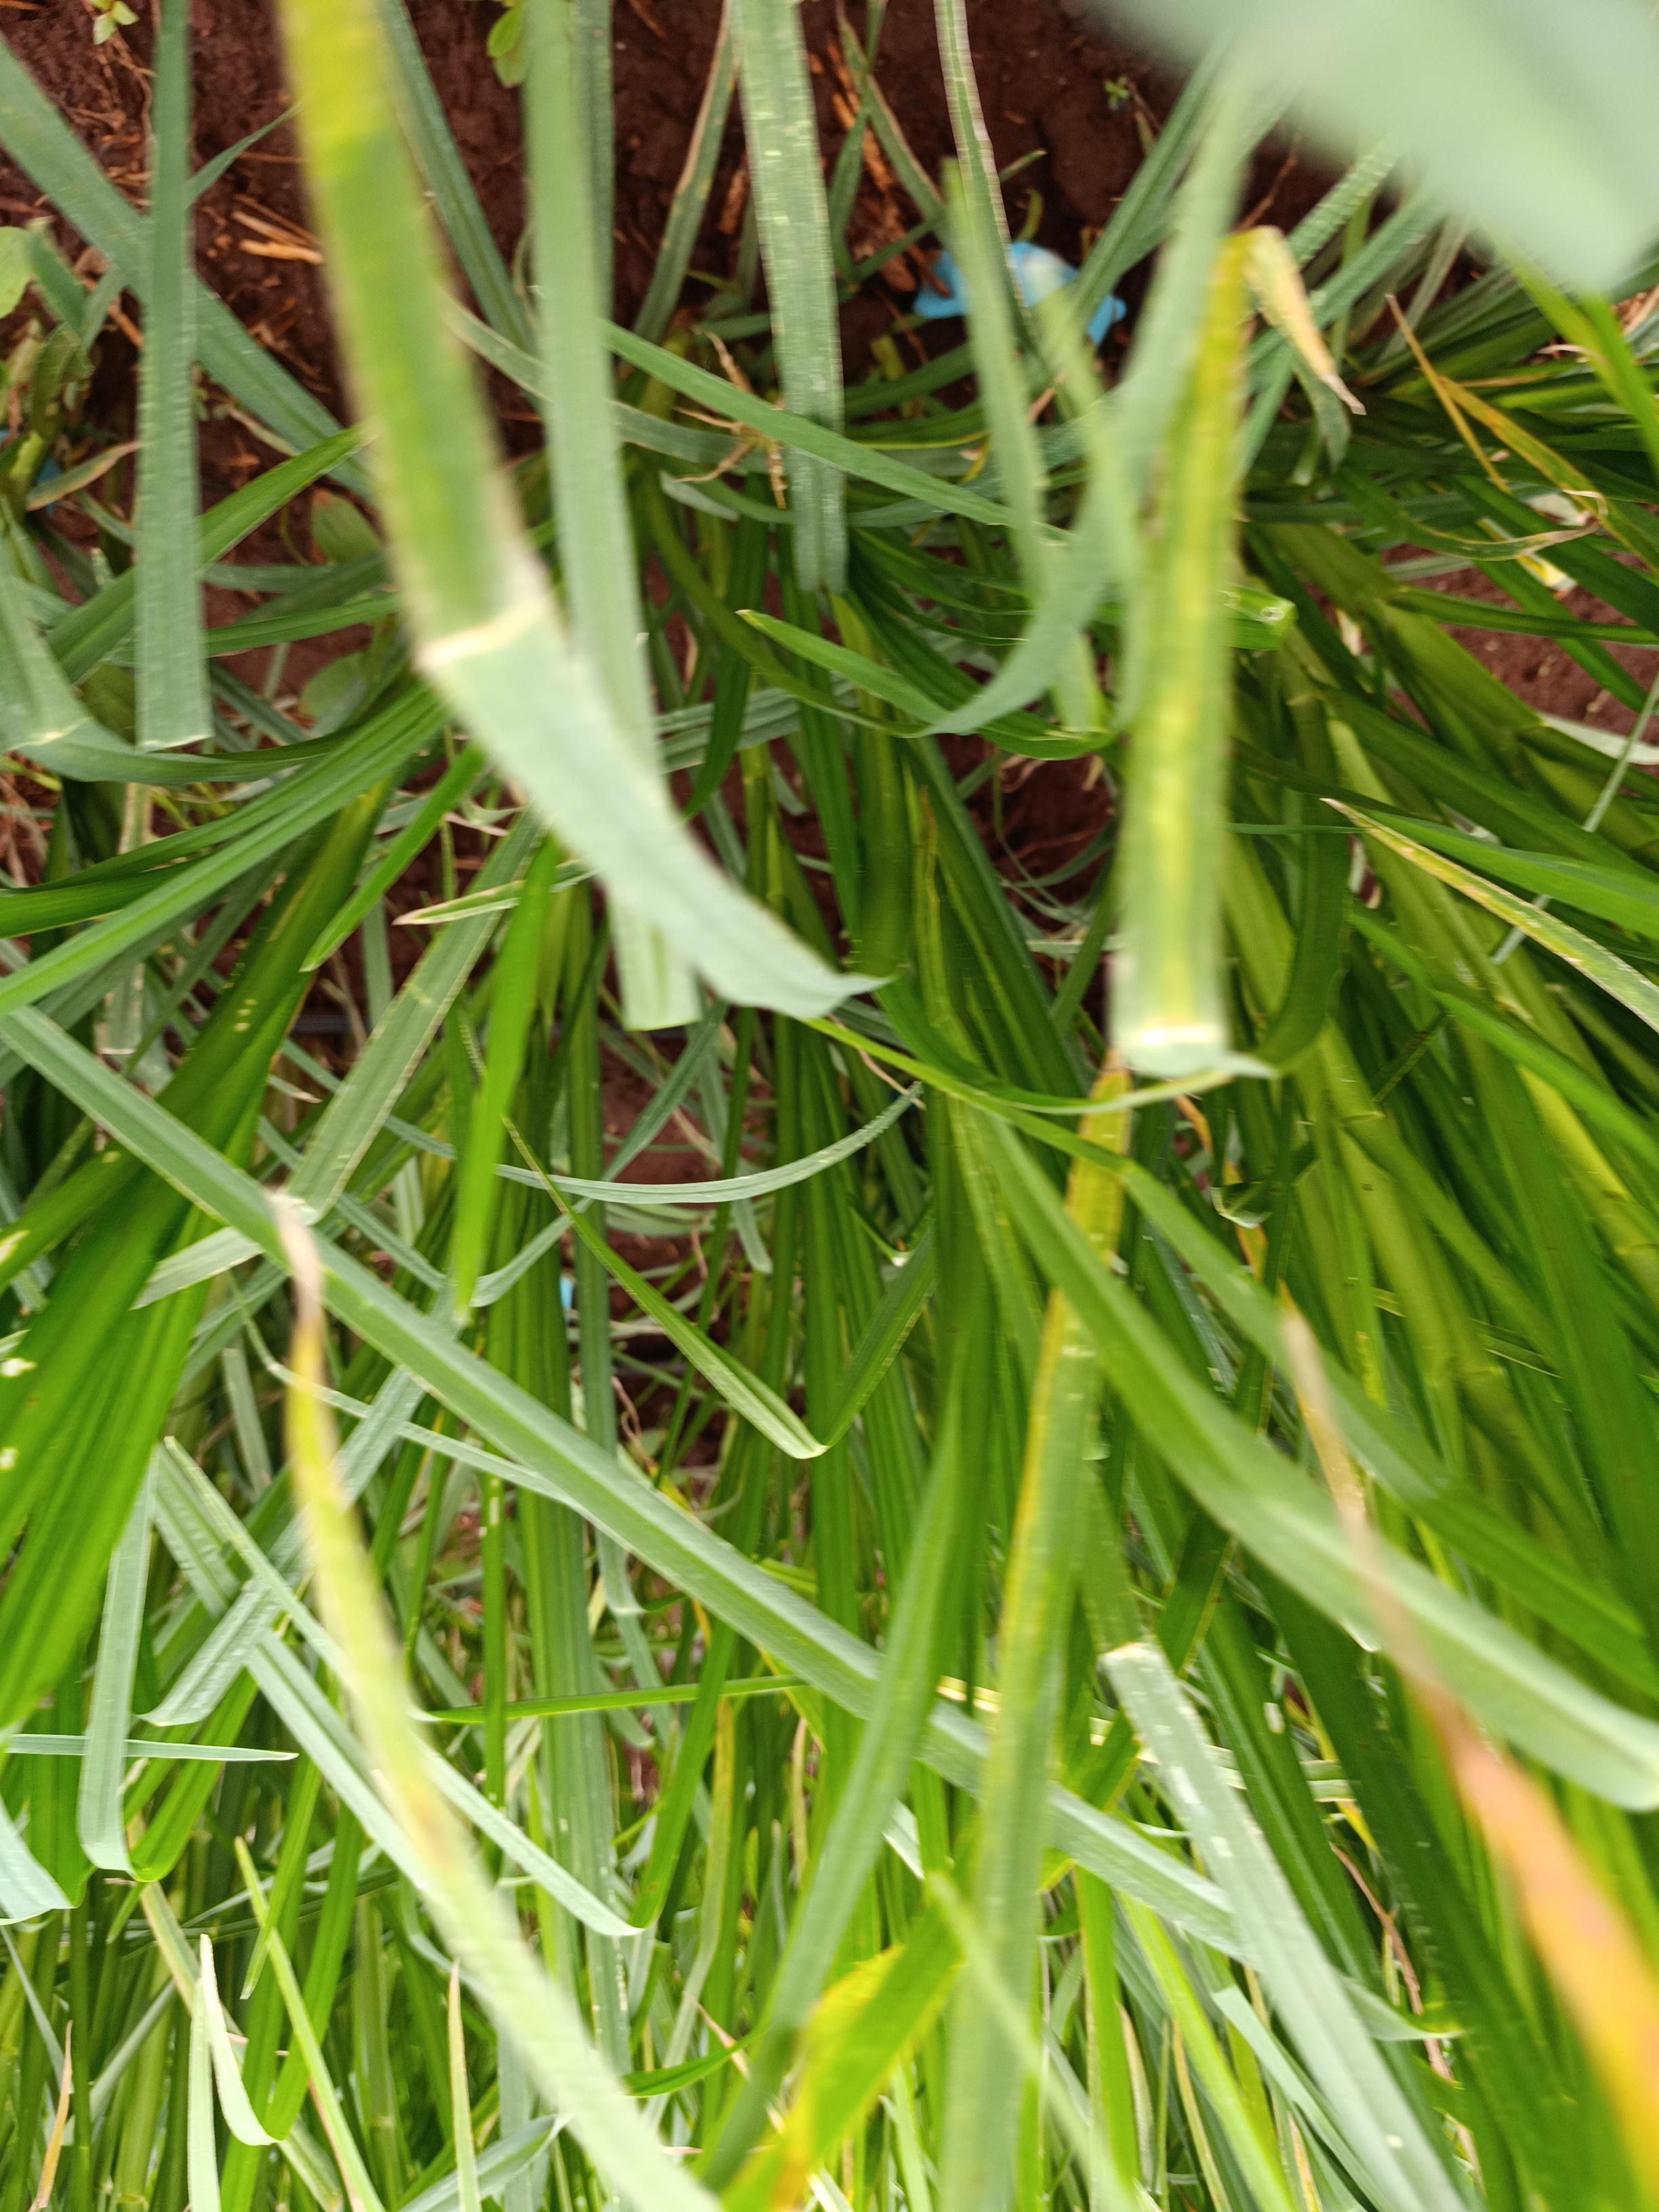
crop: finger millet
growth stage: heading tuber
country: Kenya
